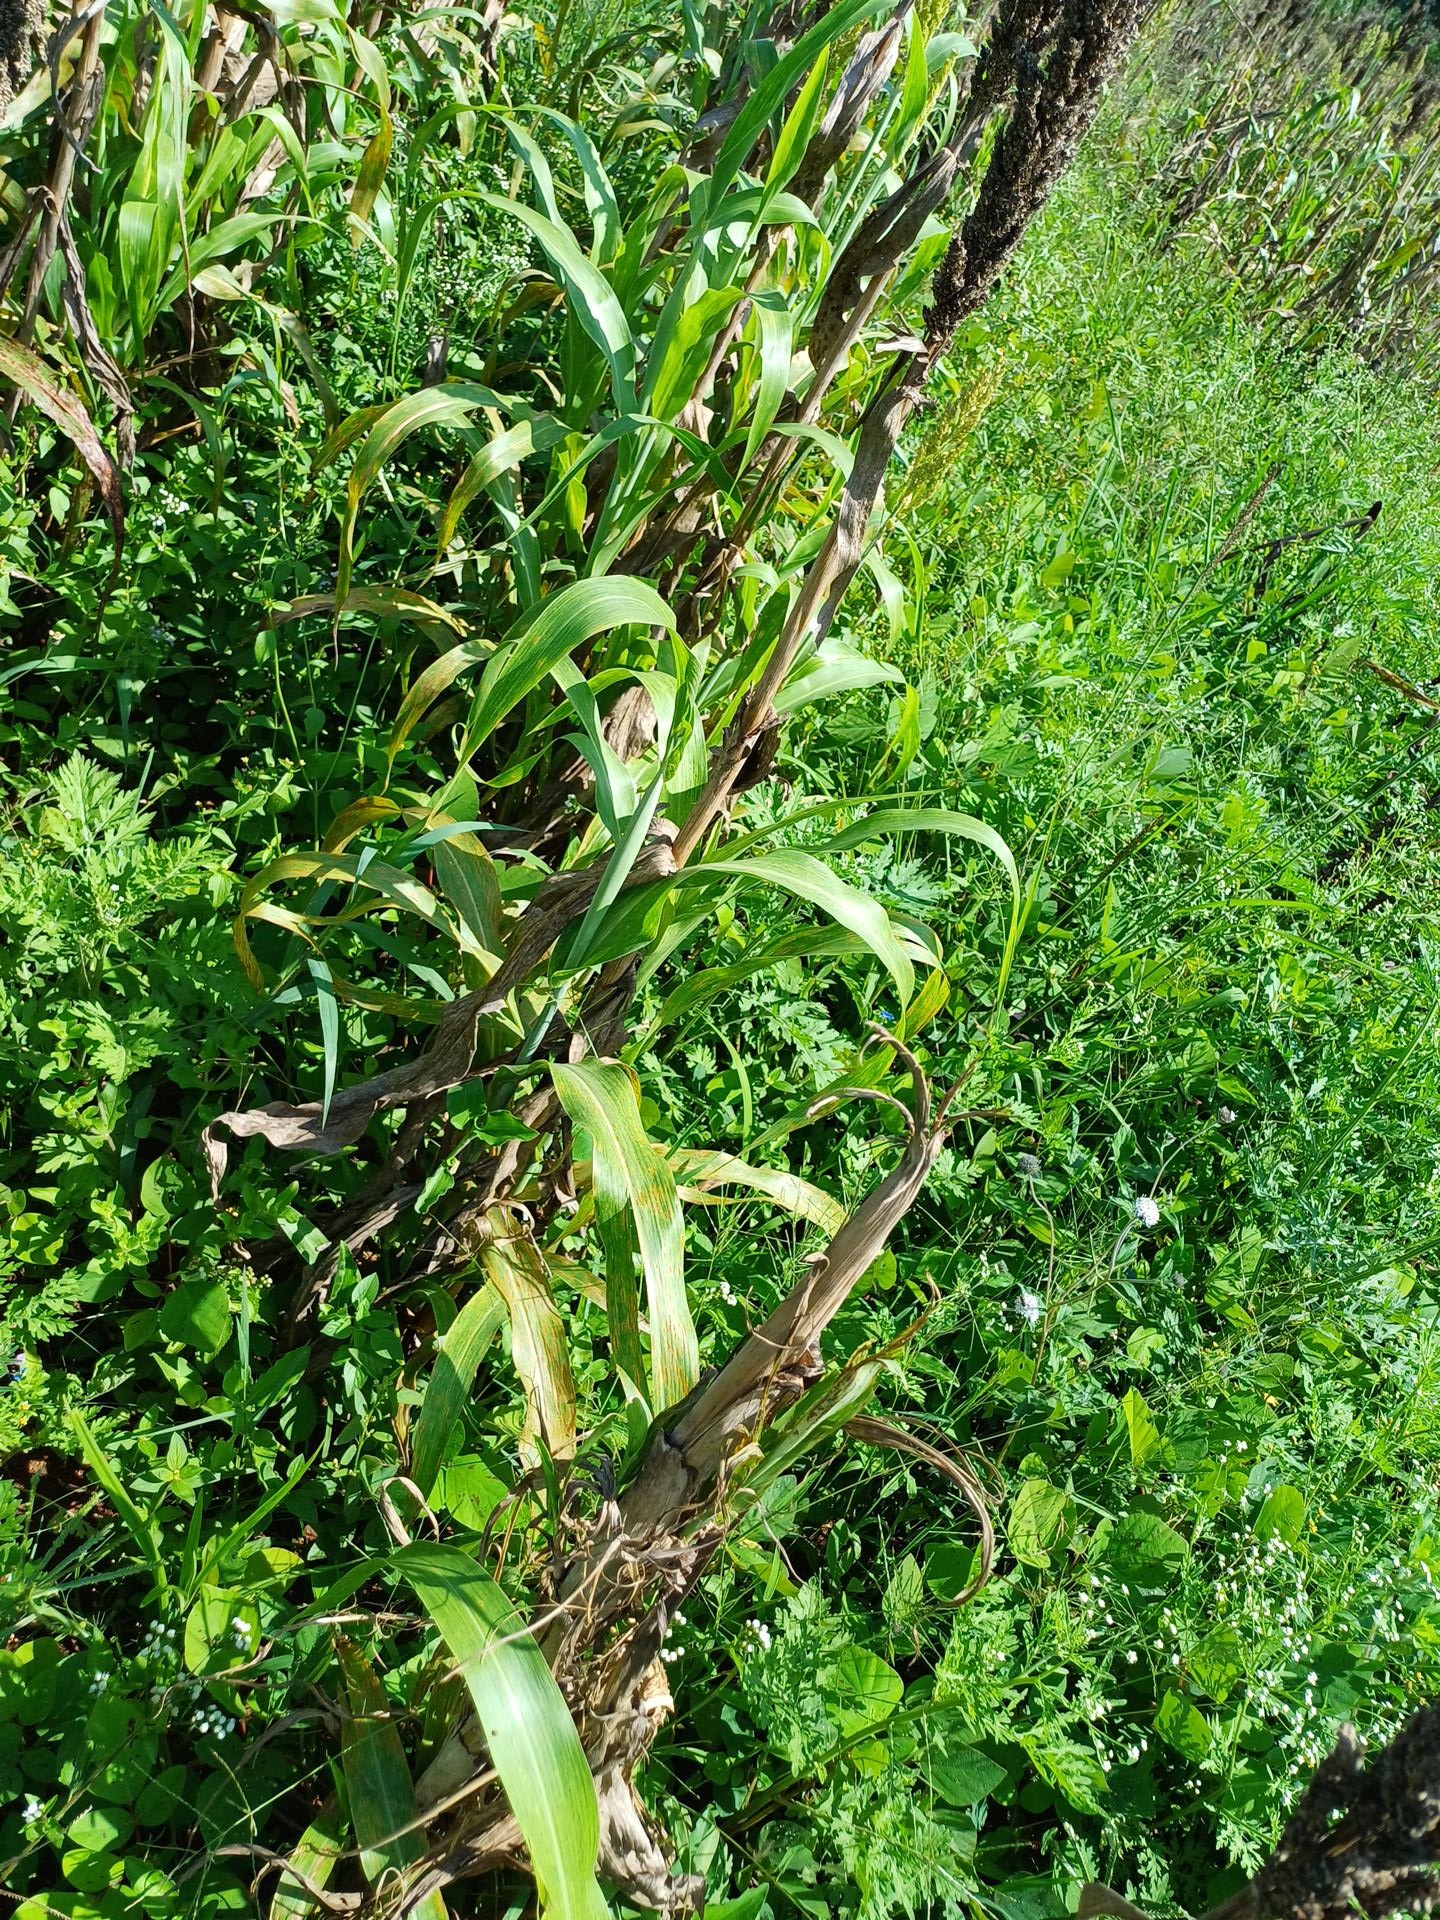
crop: sorghum
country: Kenya
